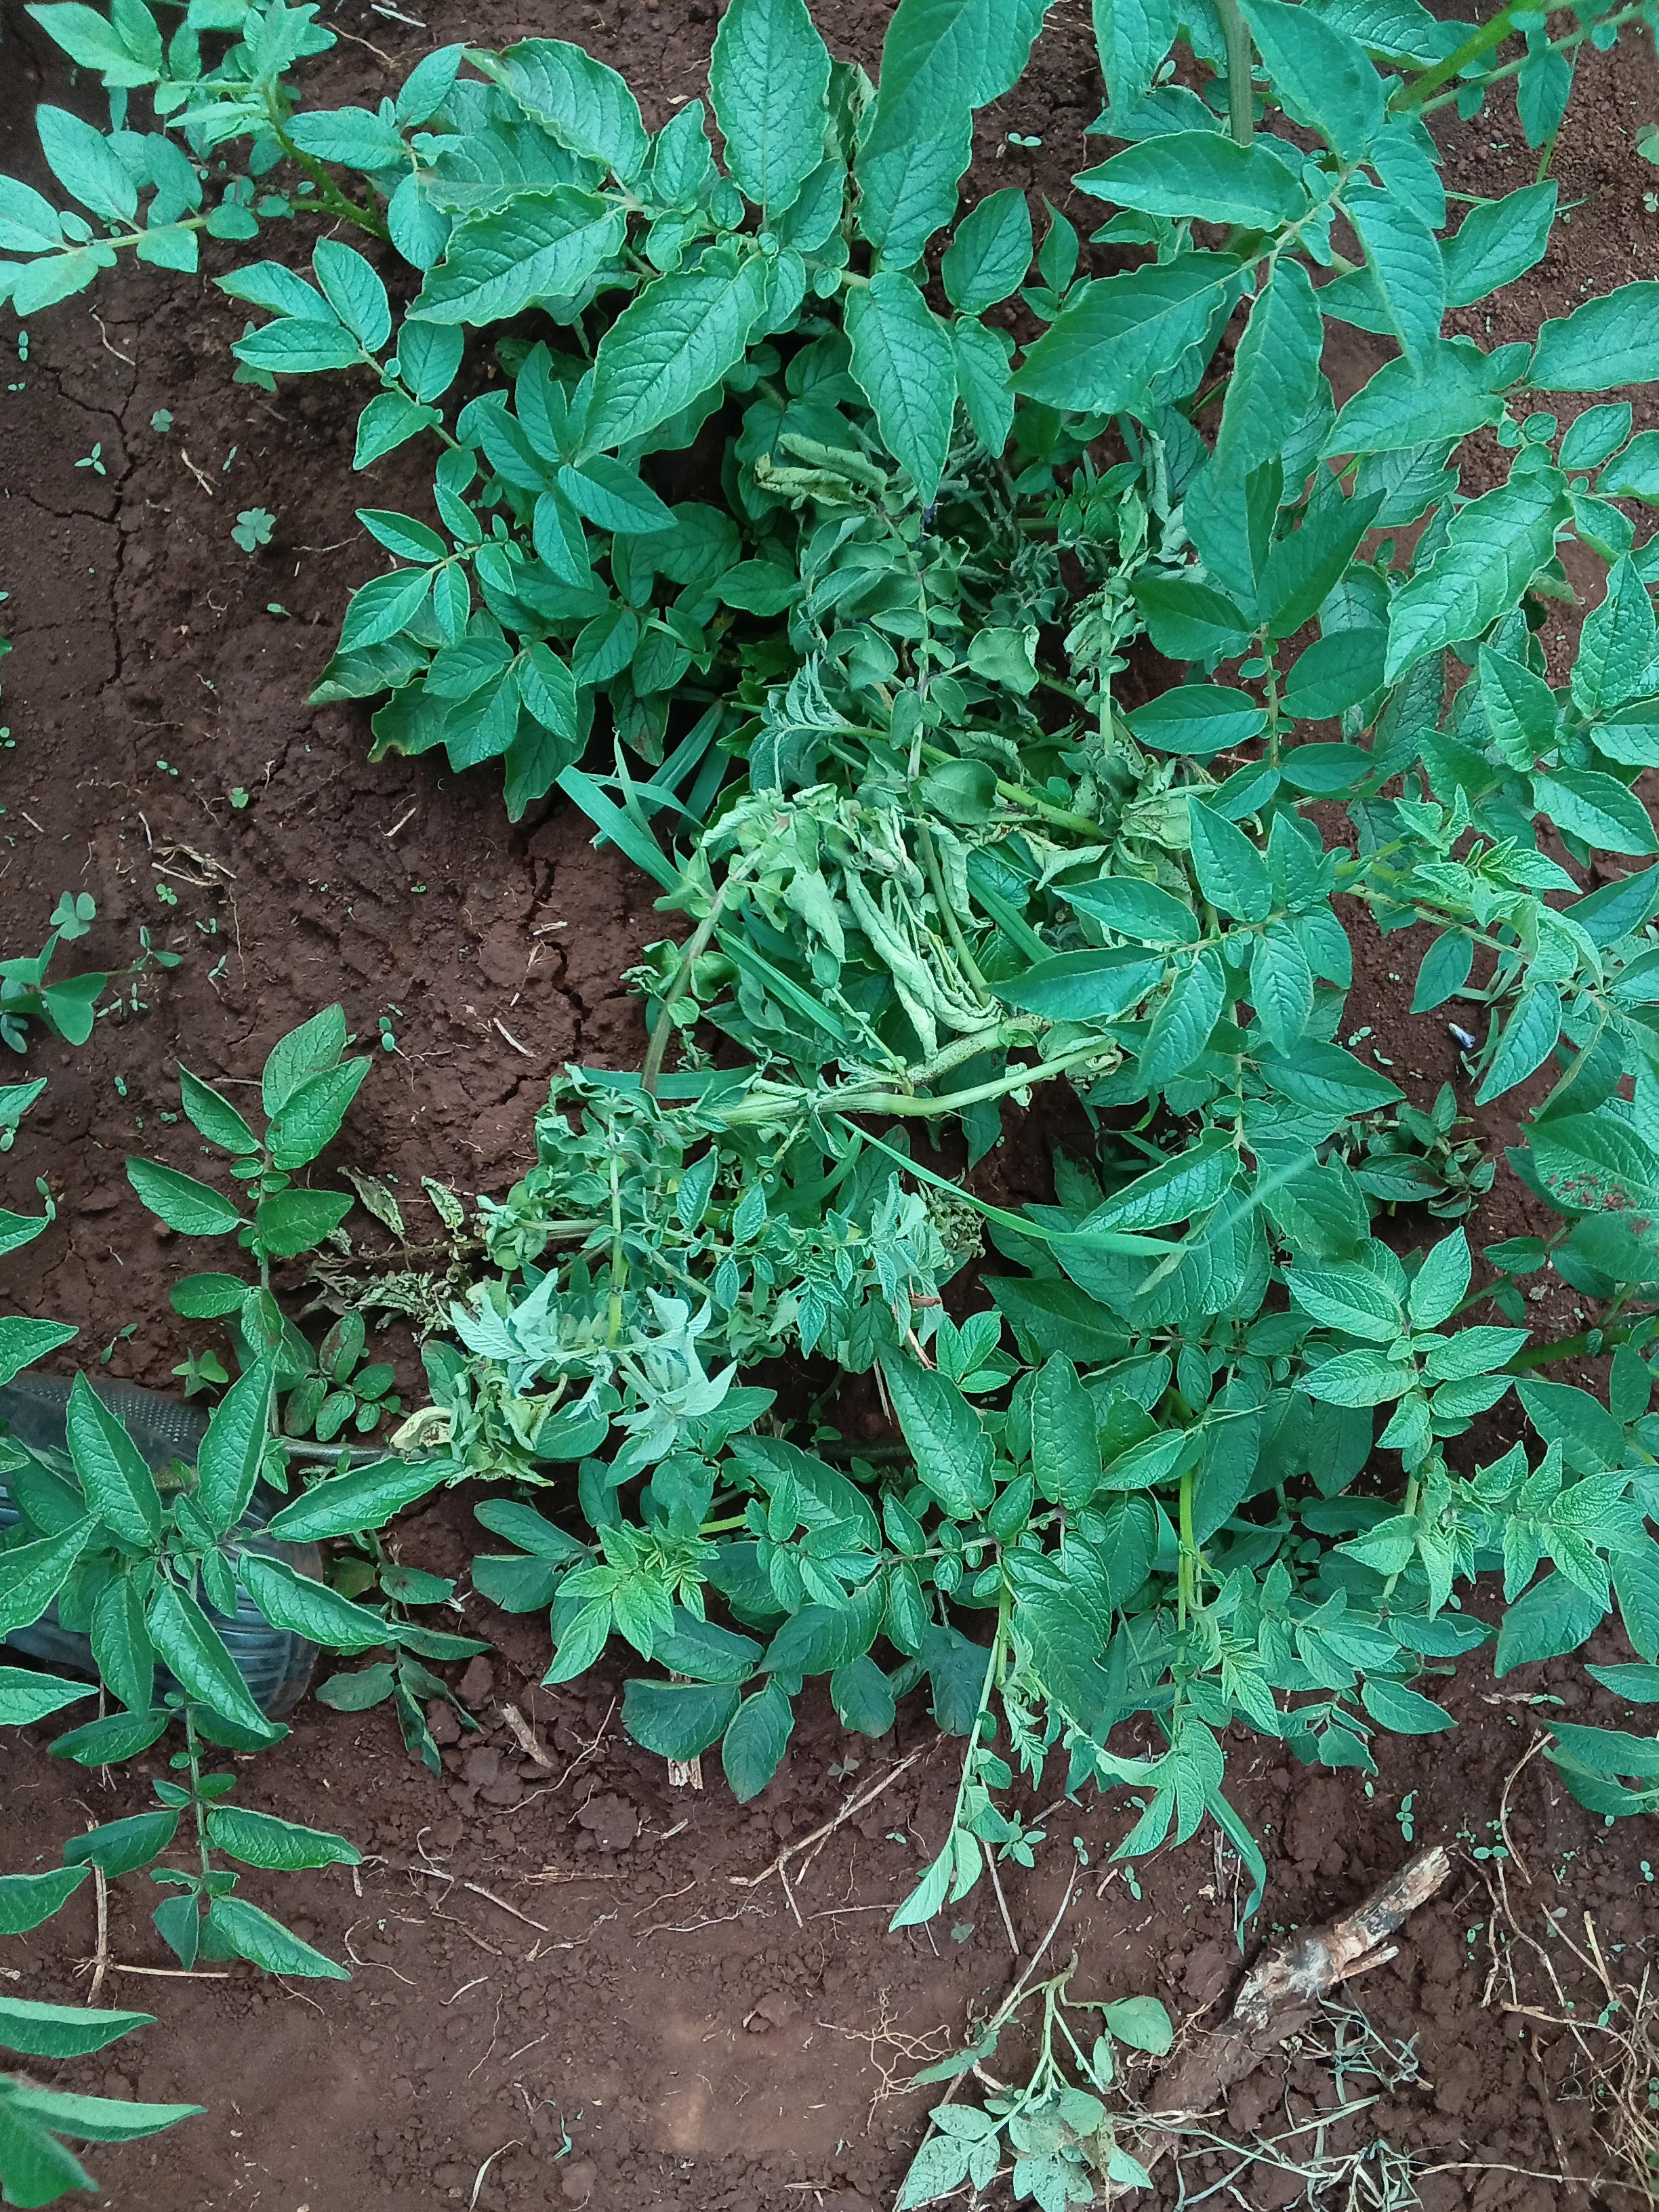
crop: potato
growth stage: flowering
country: Kenya
